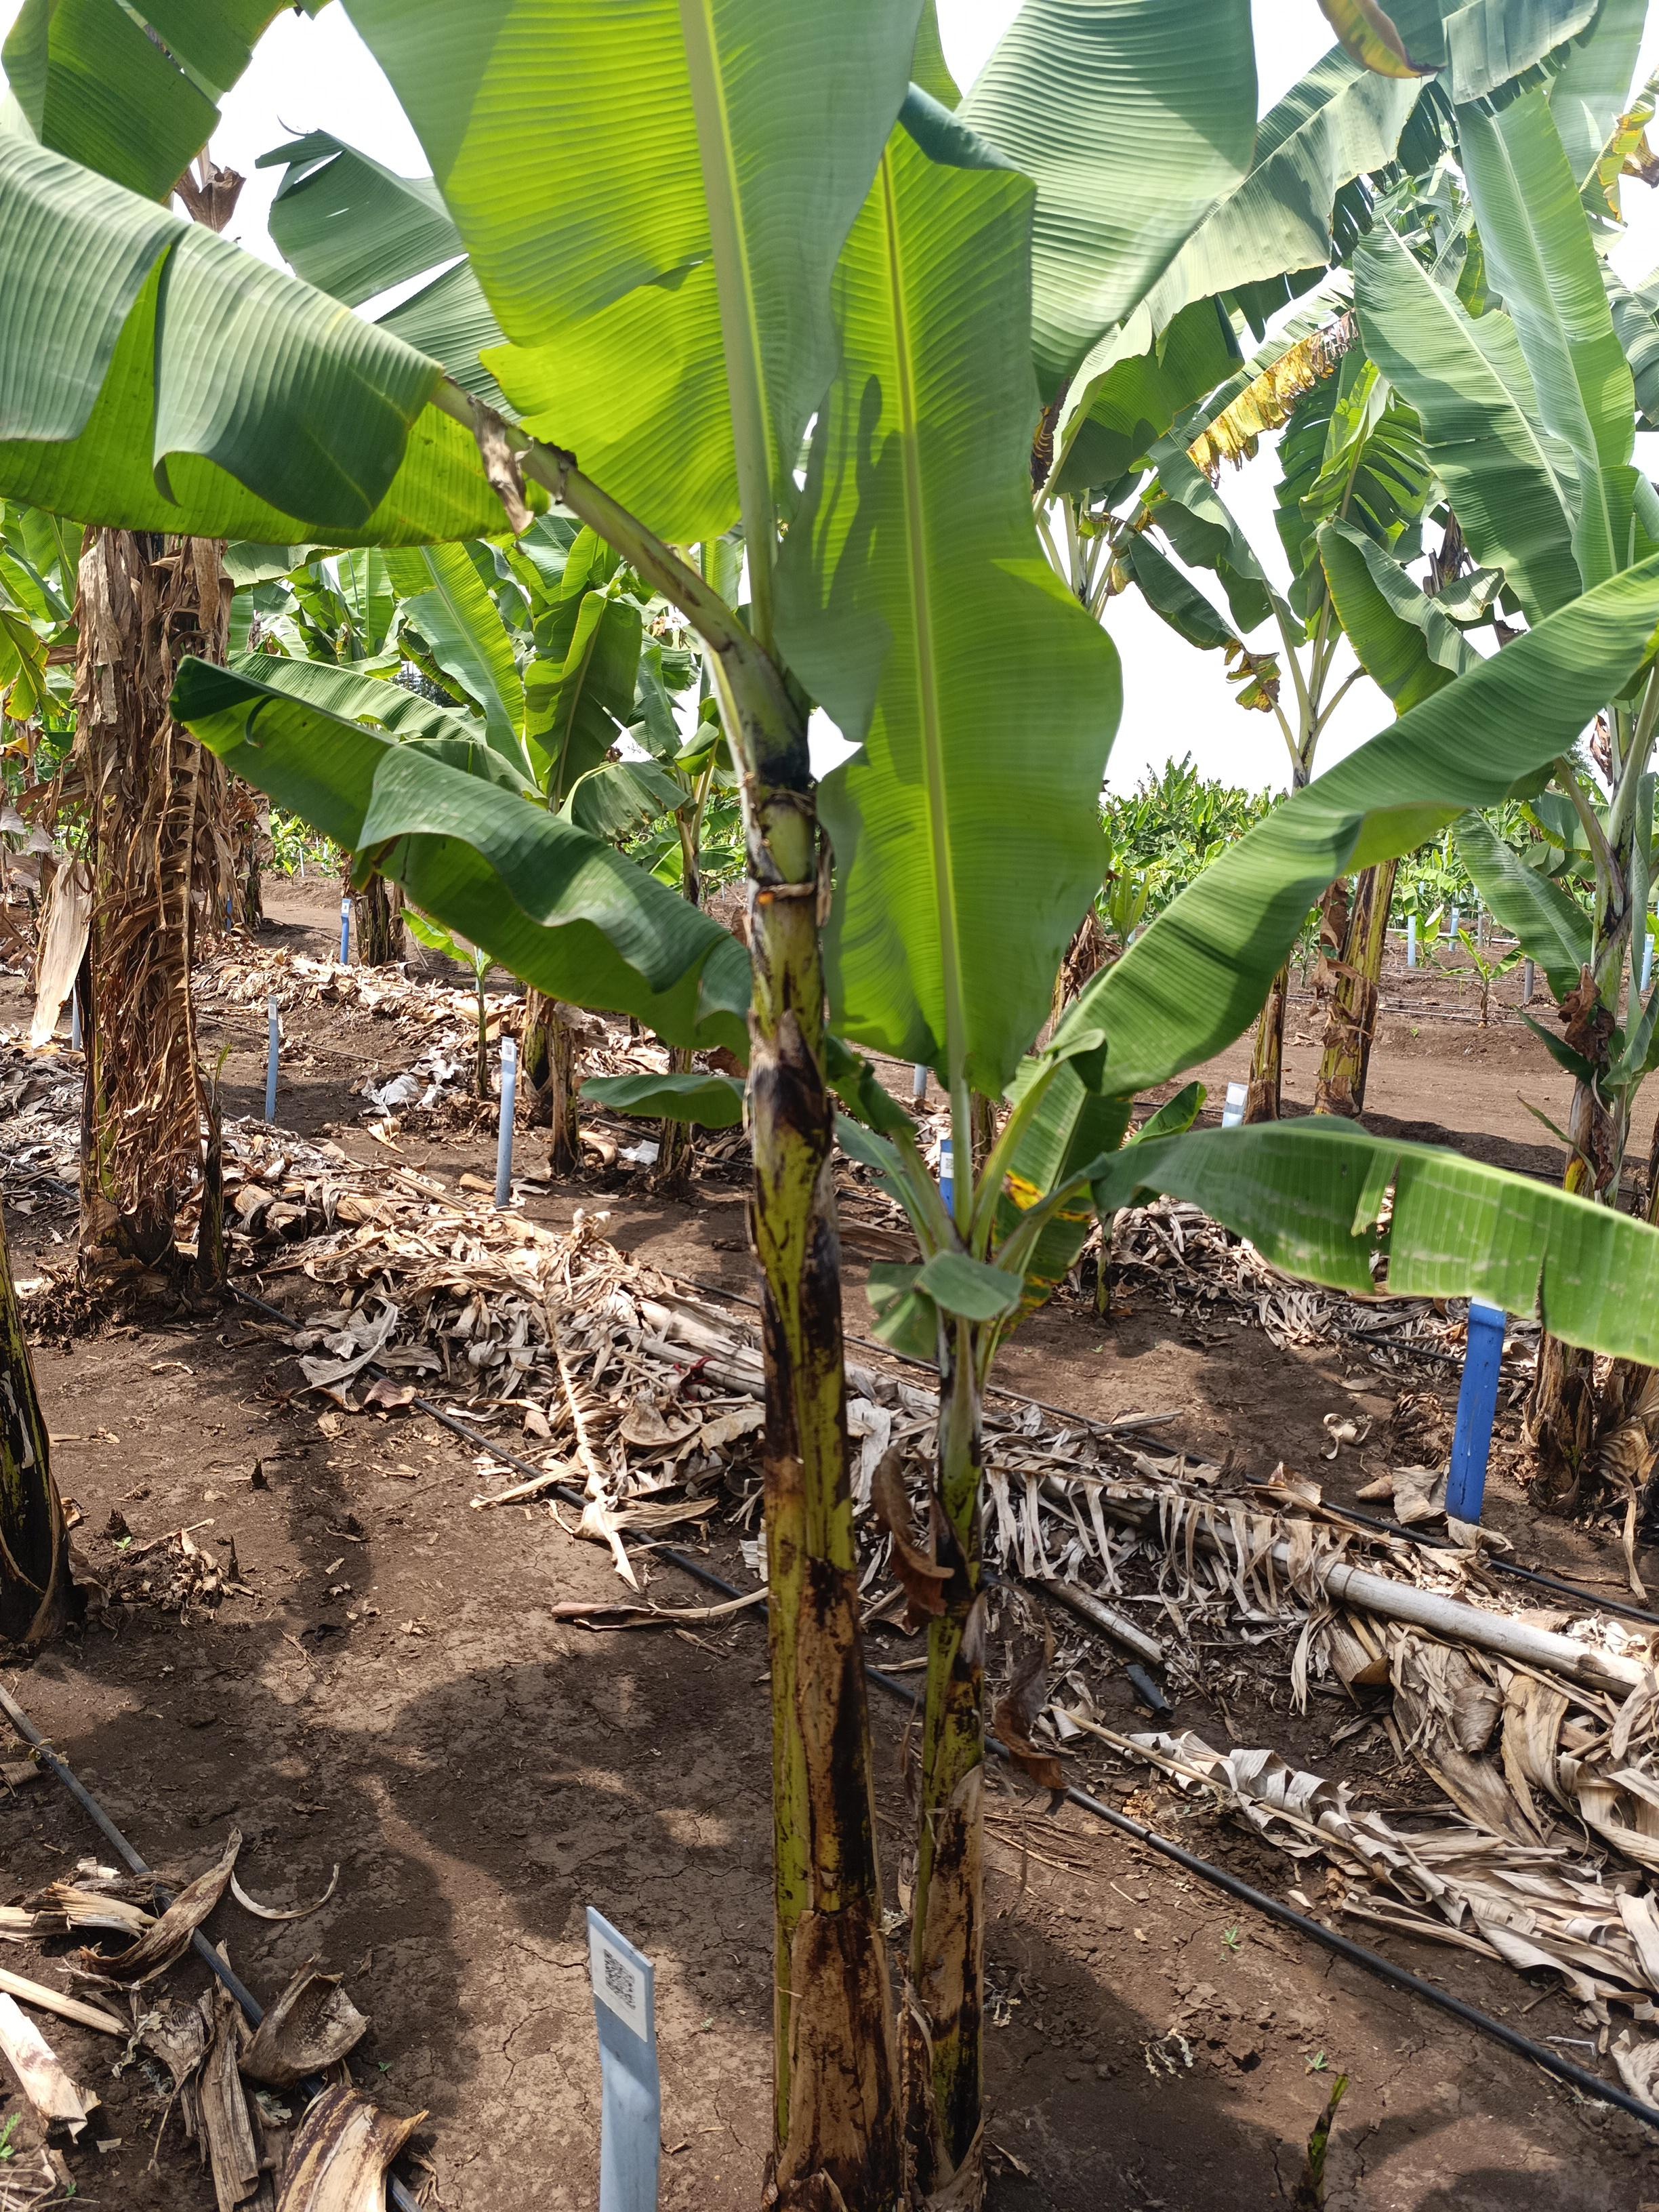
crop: banana
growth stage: vegetative
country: Tanzania
